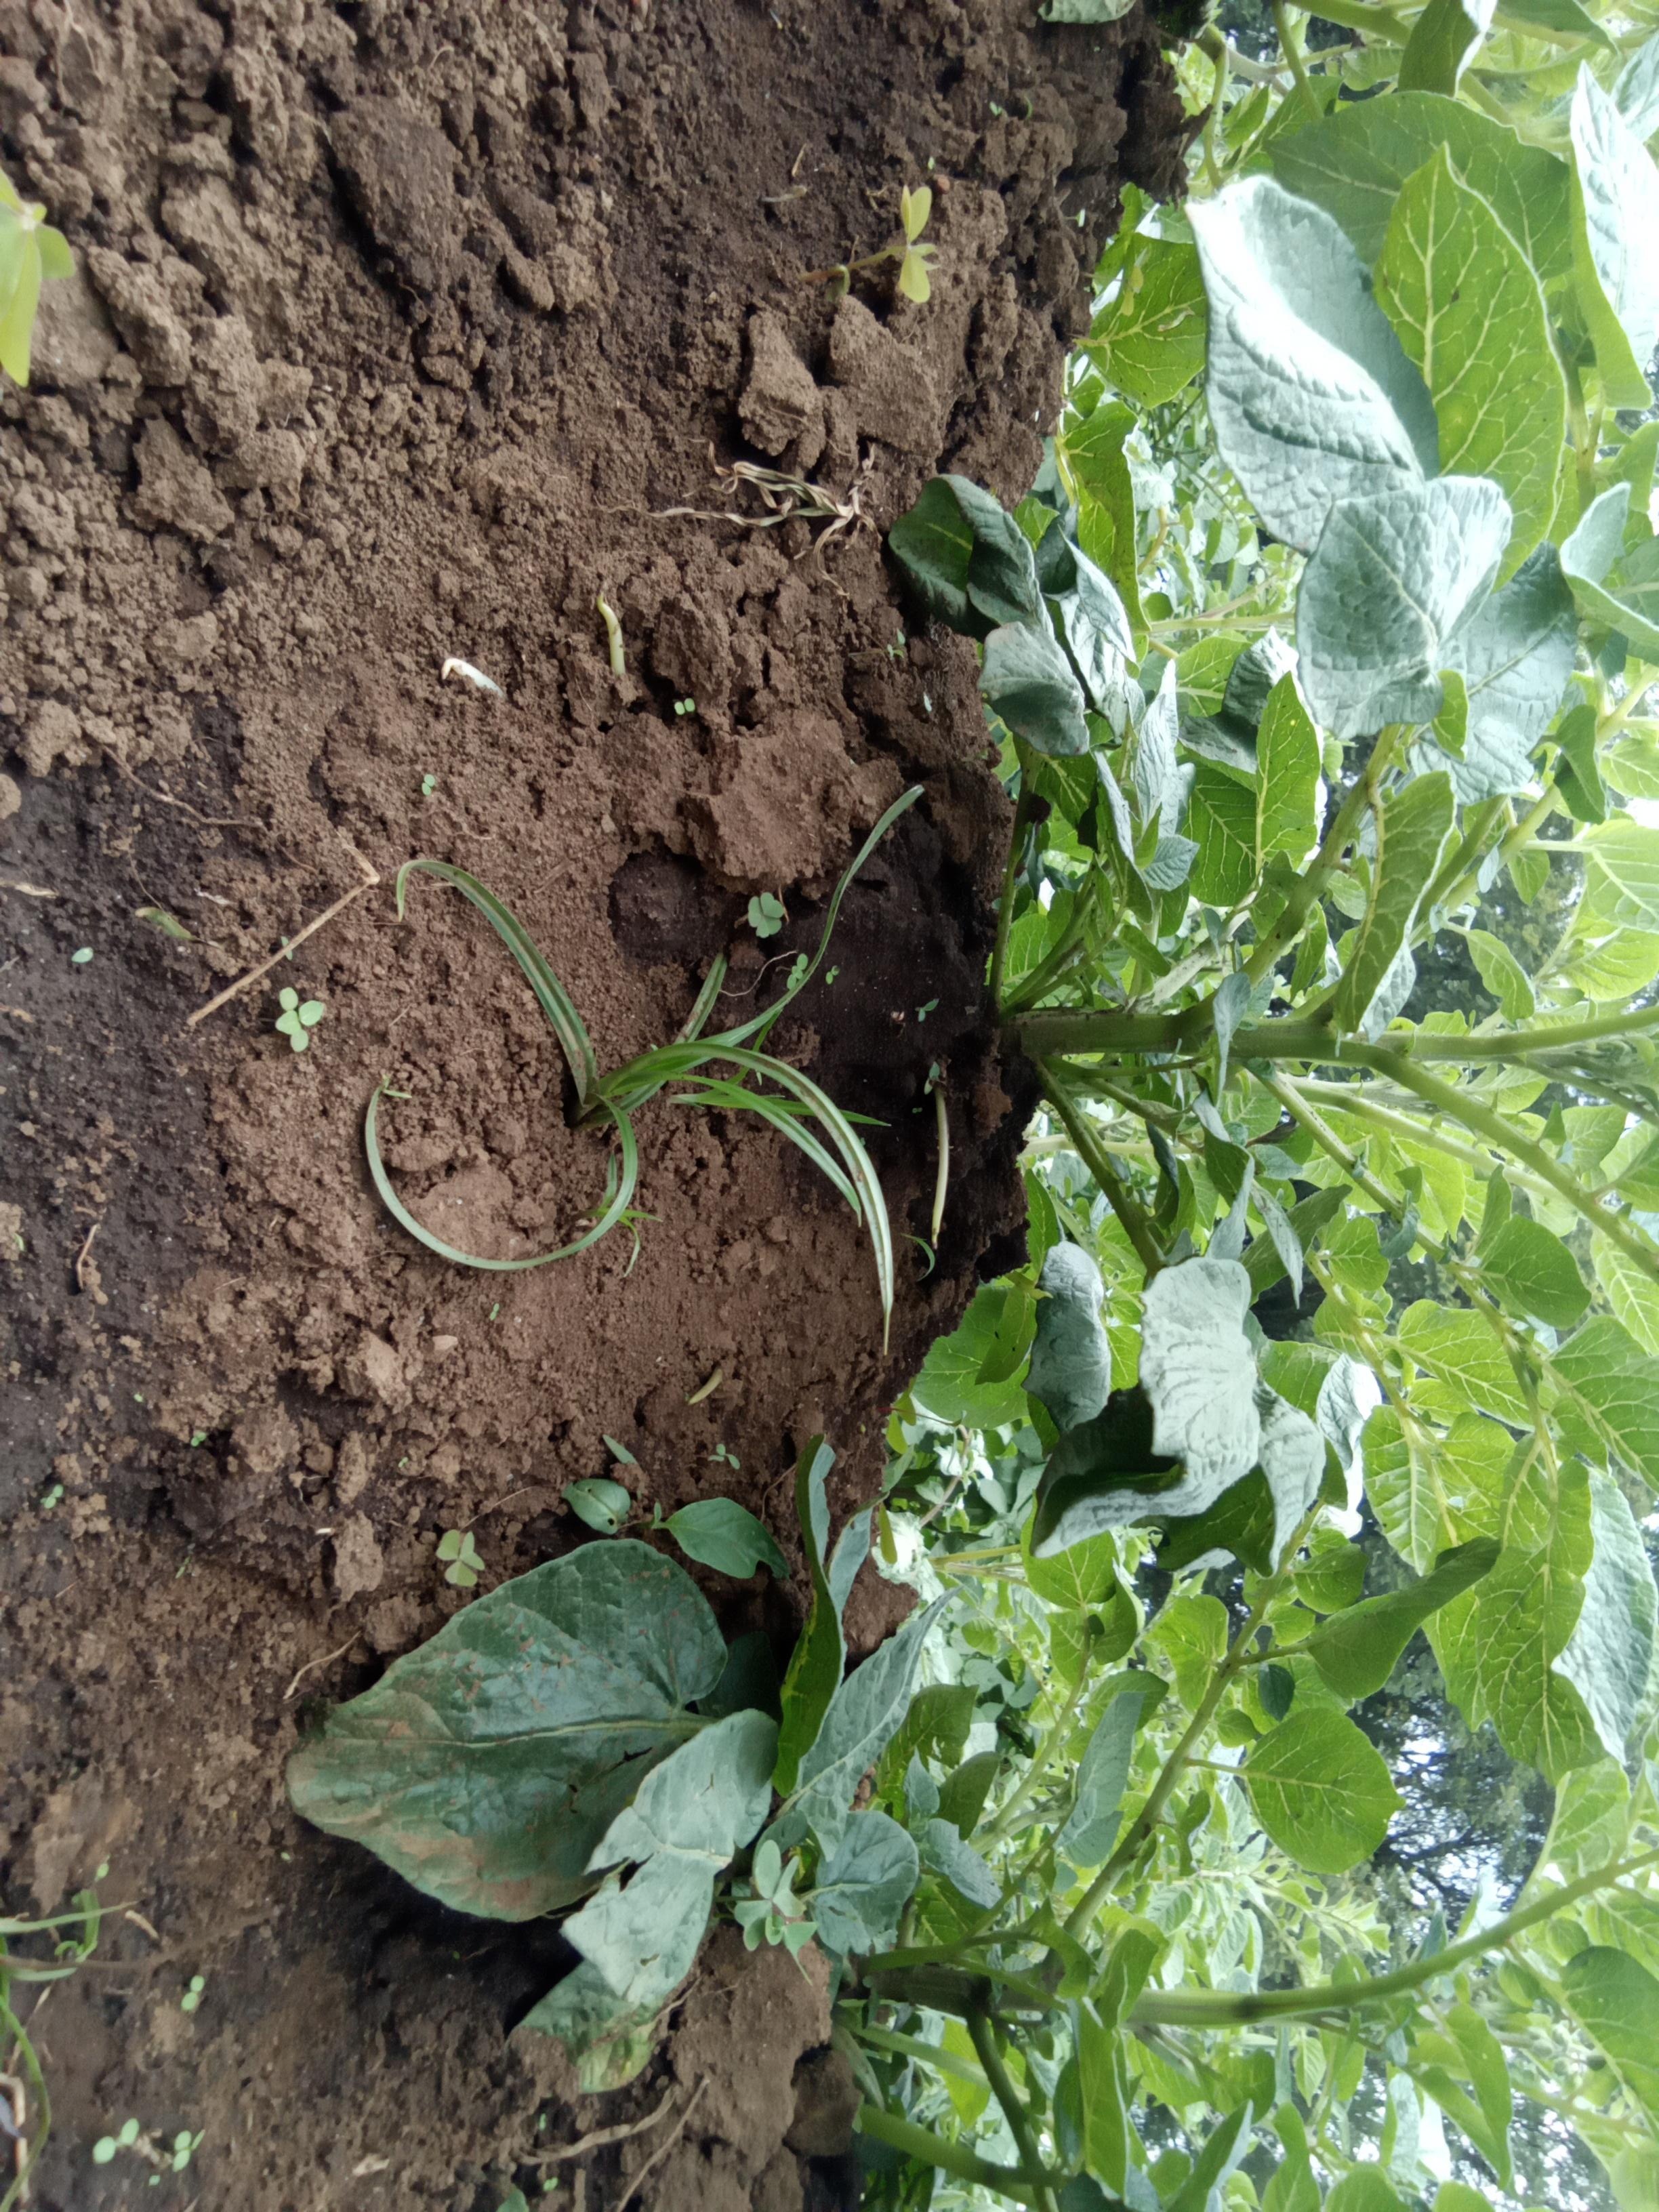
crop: potato
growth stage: vegetative
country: Kenya
